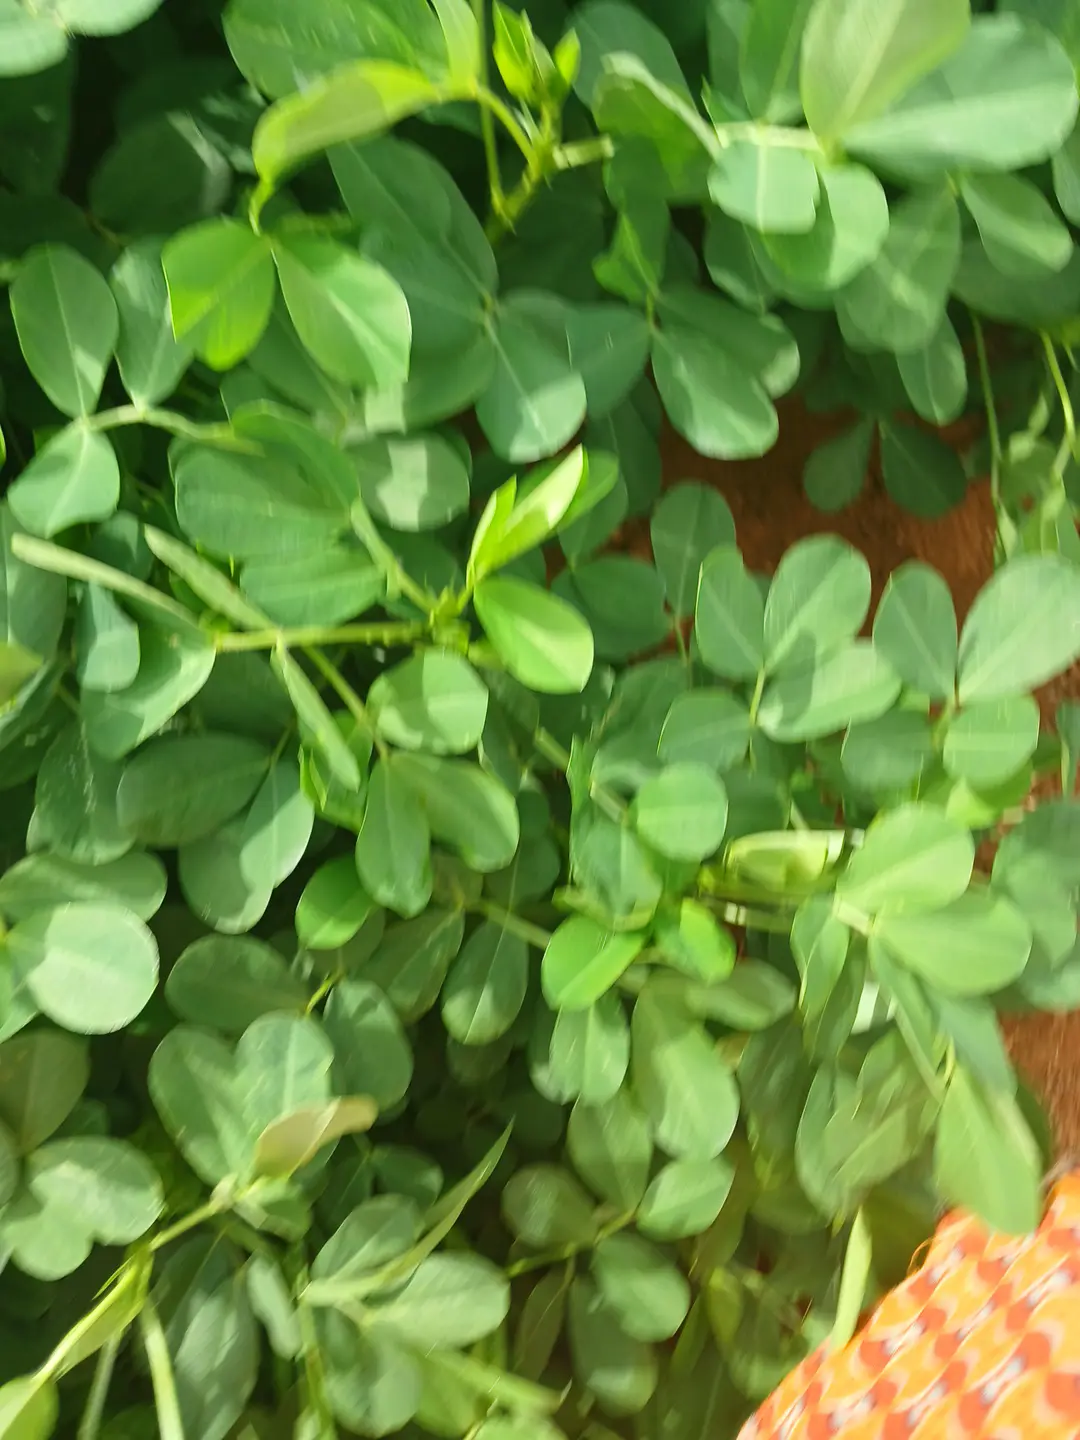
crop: groundnut
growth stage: pegging
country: Kenya
